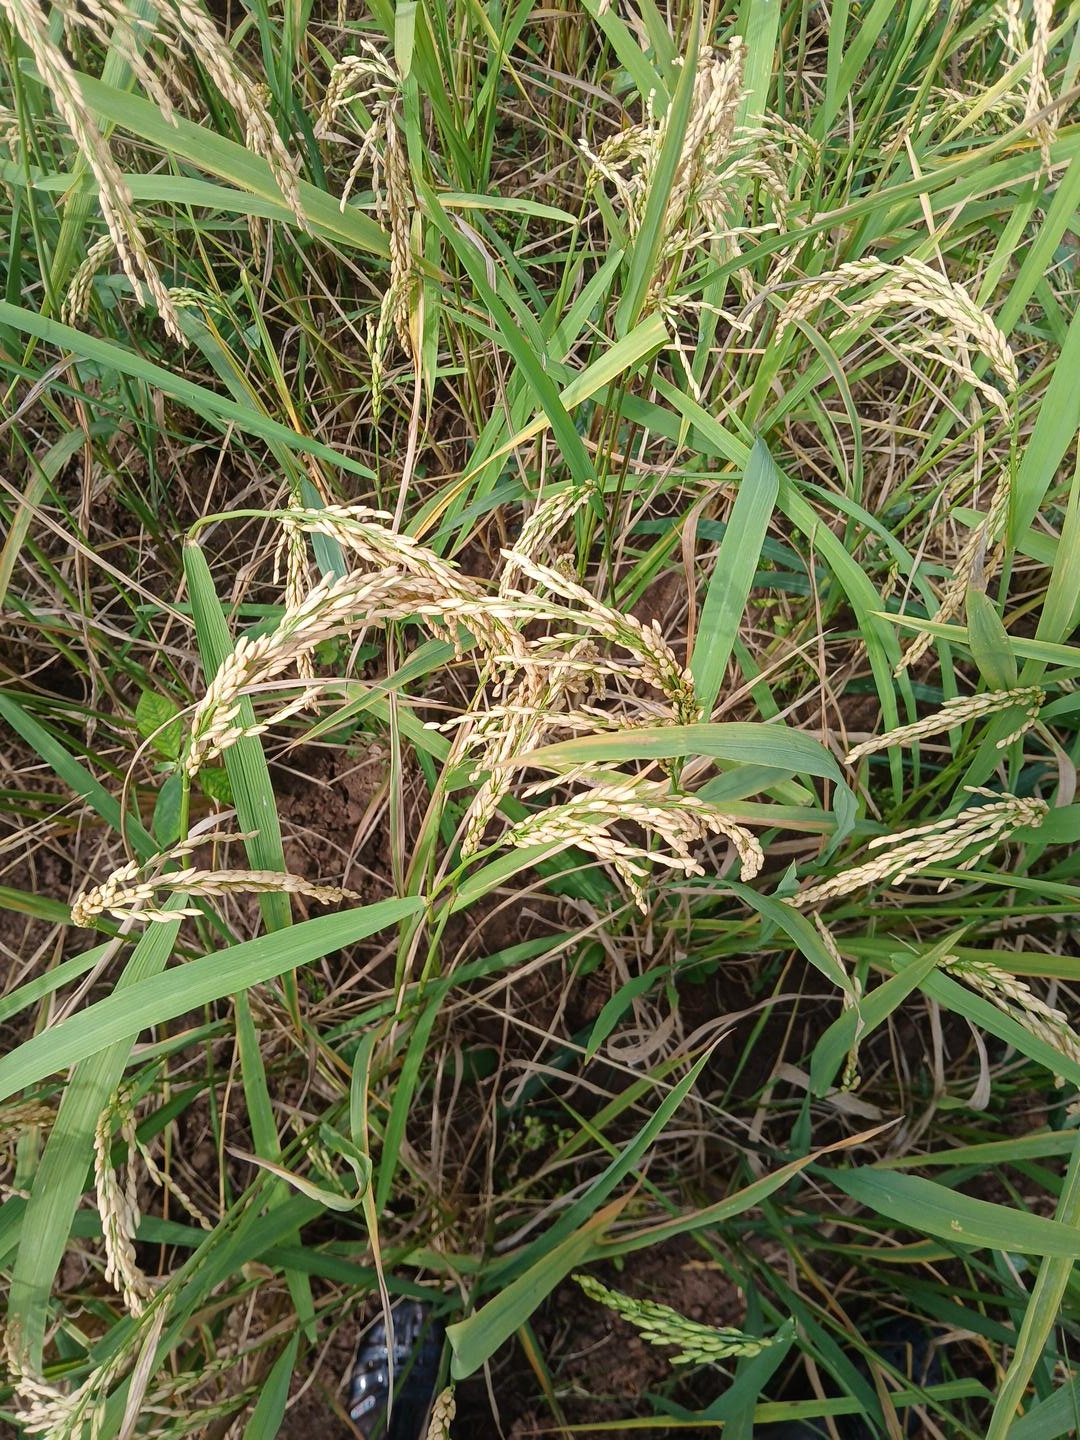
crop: rice
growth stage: ripening
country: Côte d'Ivoire
